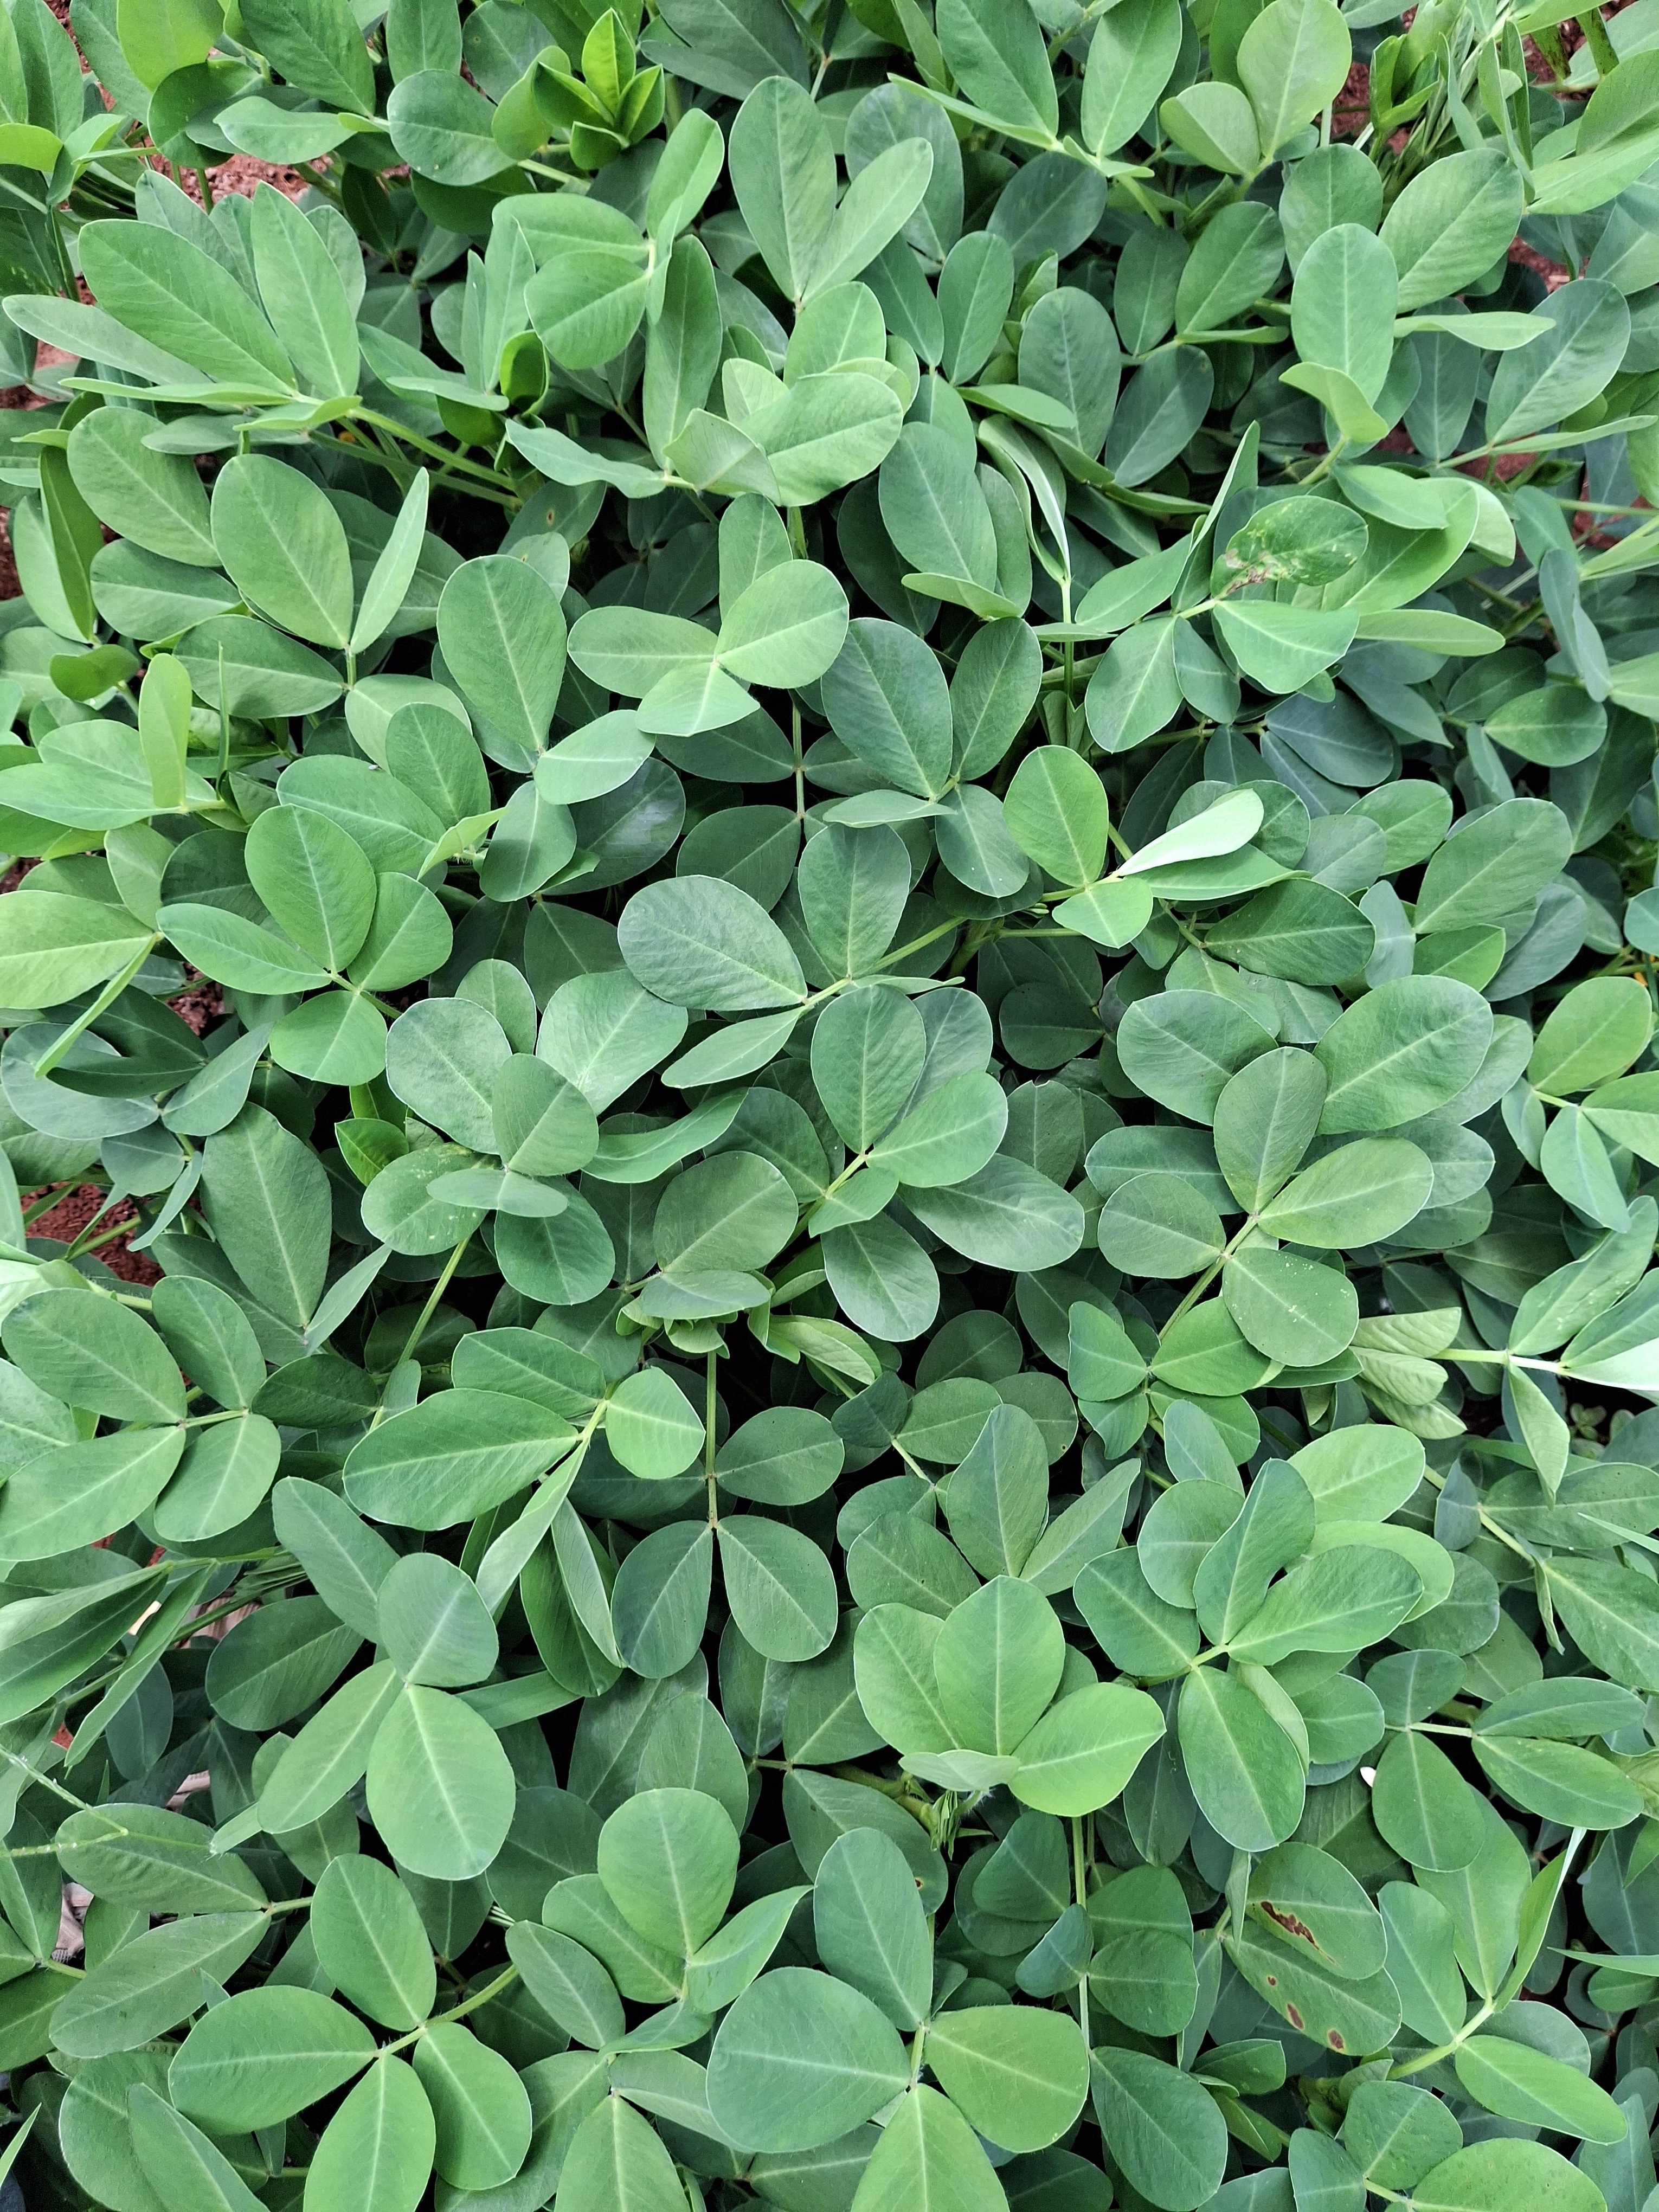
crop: groundnut
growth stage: flowering
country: Kenya
